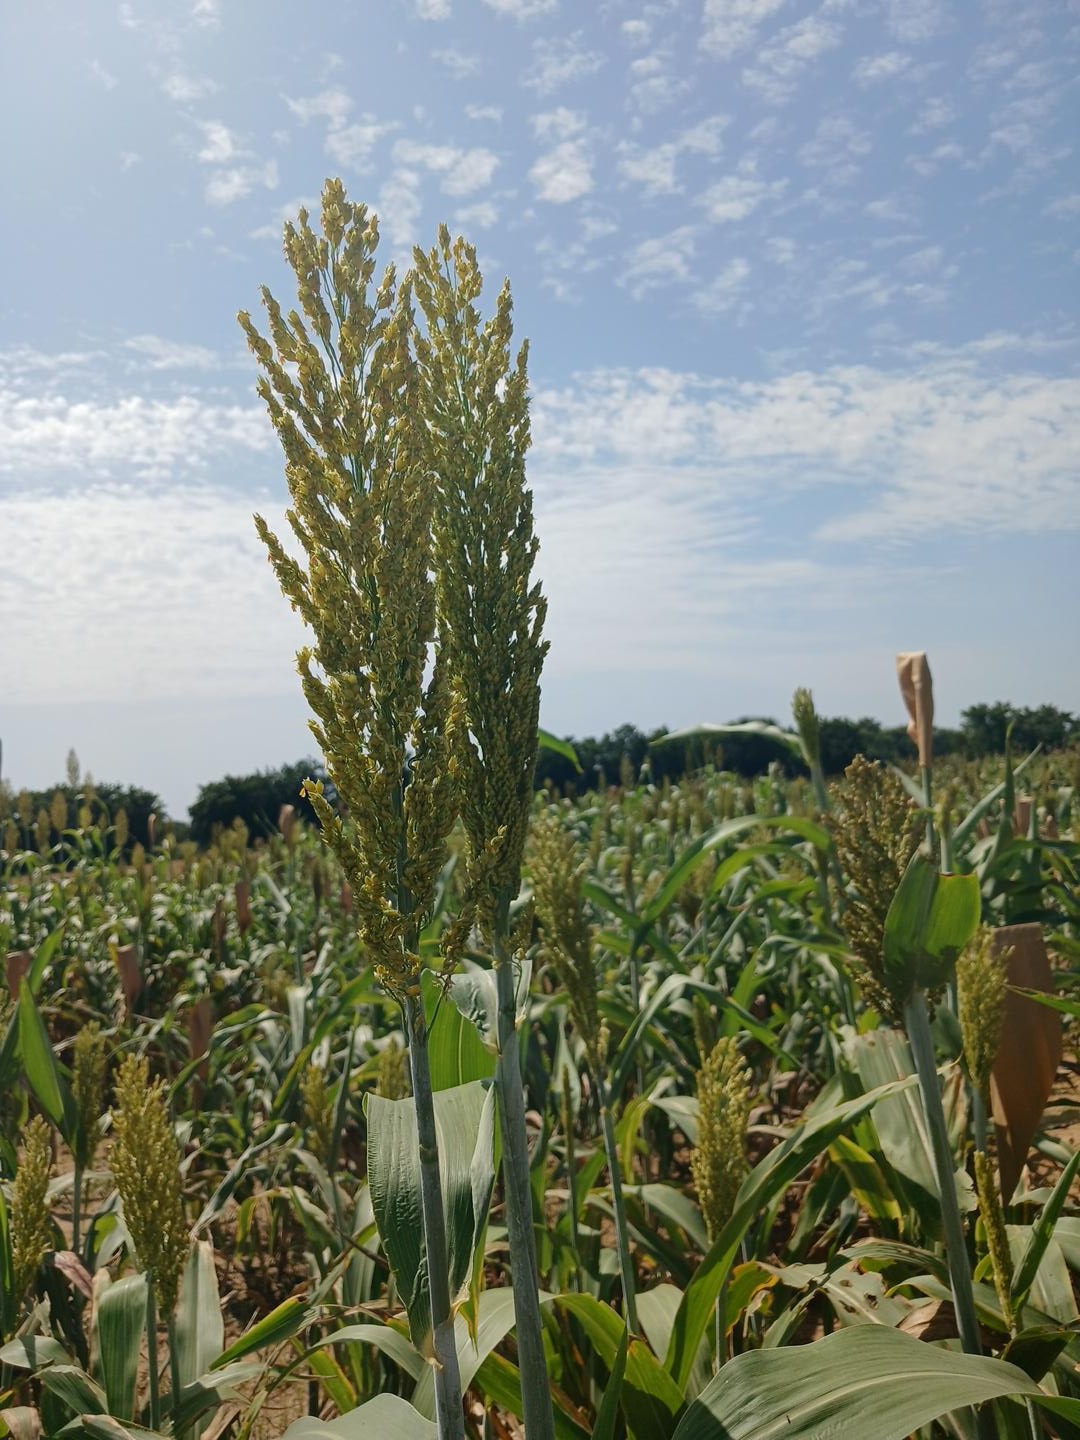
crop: sorghum
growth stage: flowering
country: Senegal
